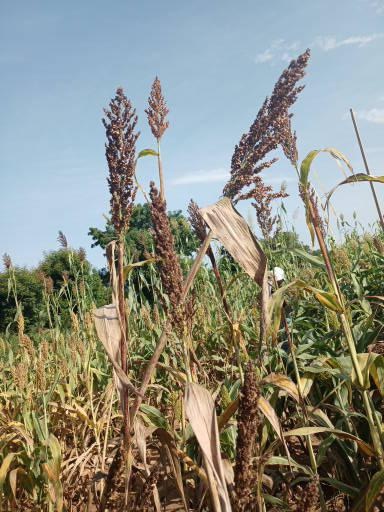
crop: sorghum
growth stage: maturity
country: Senegal
